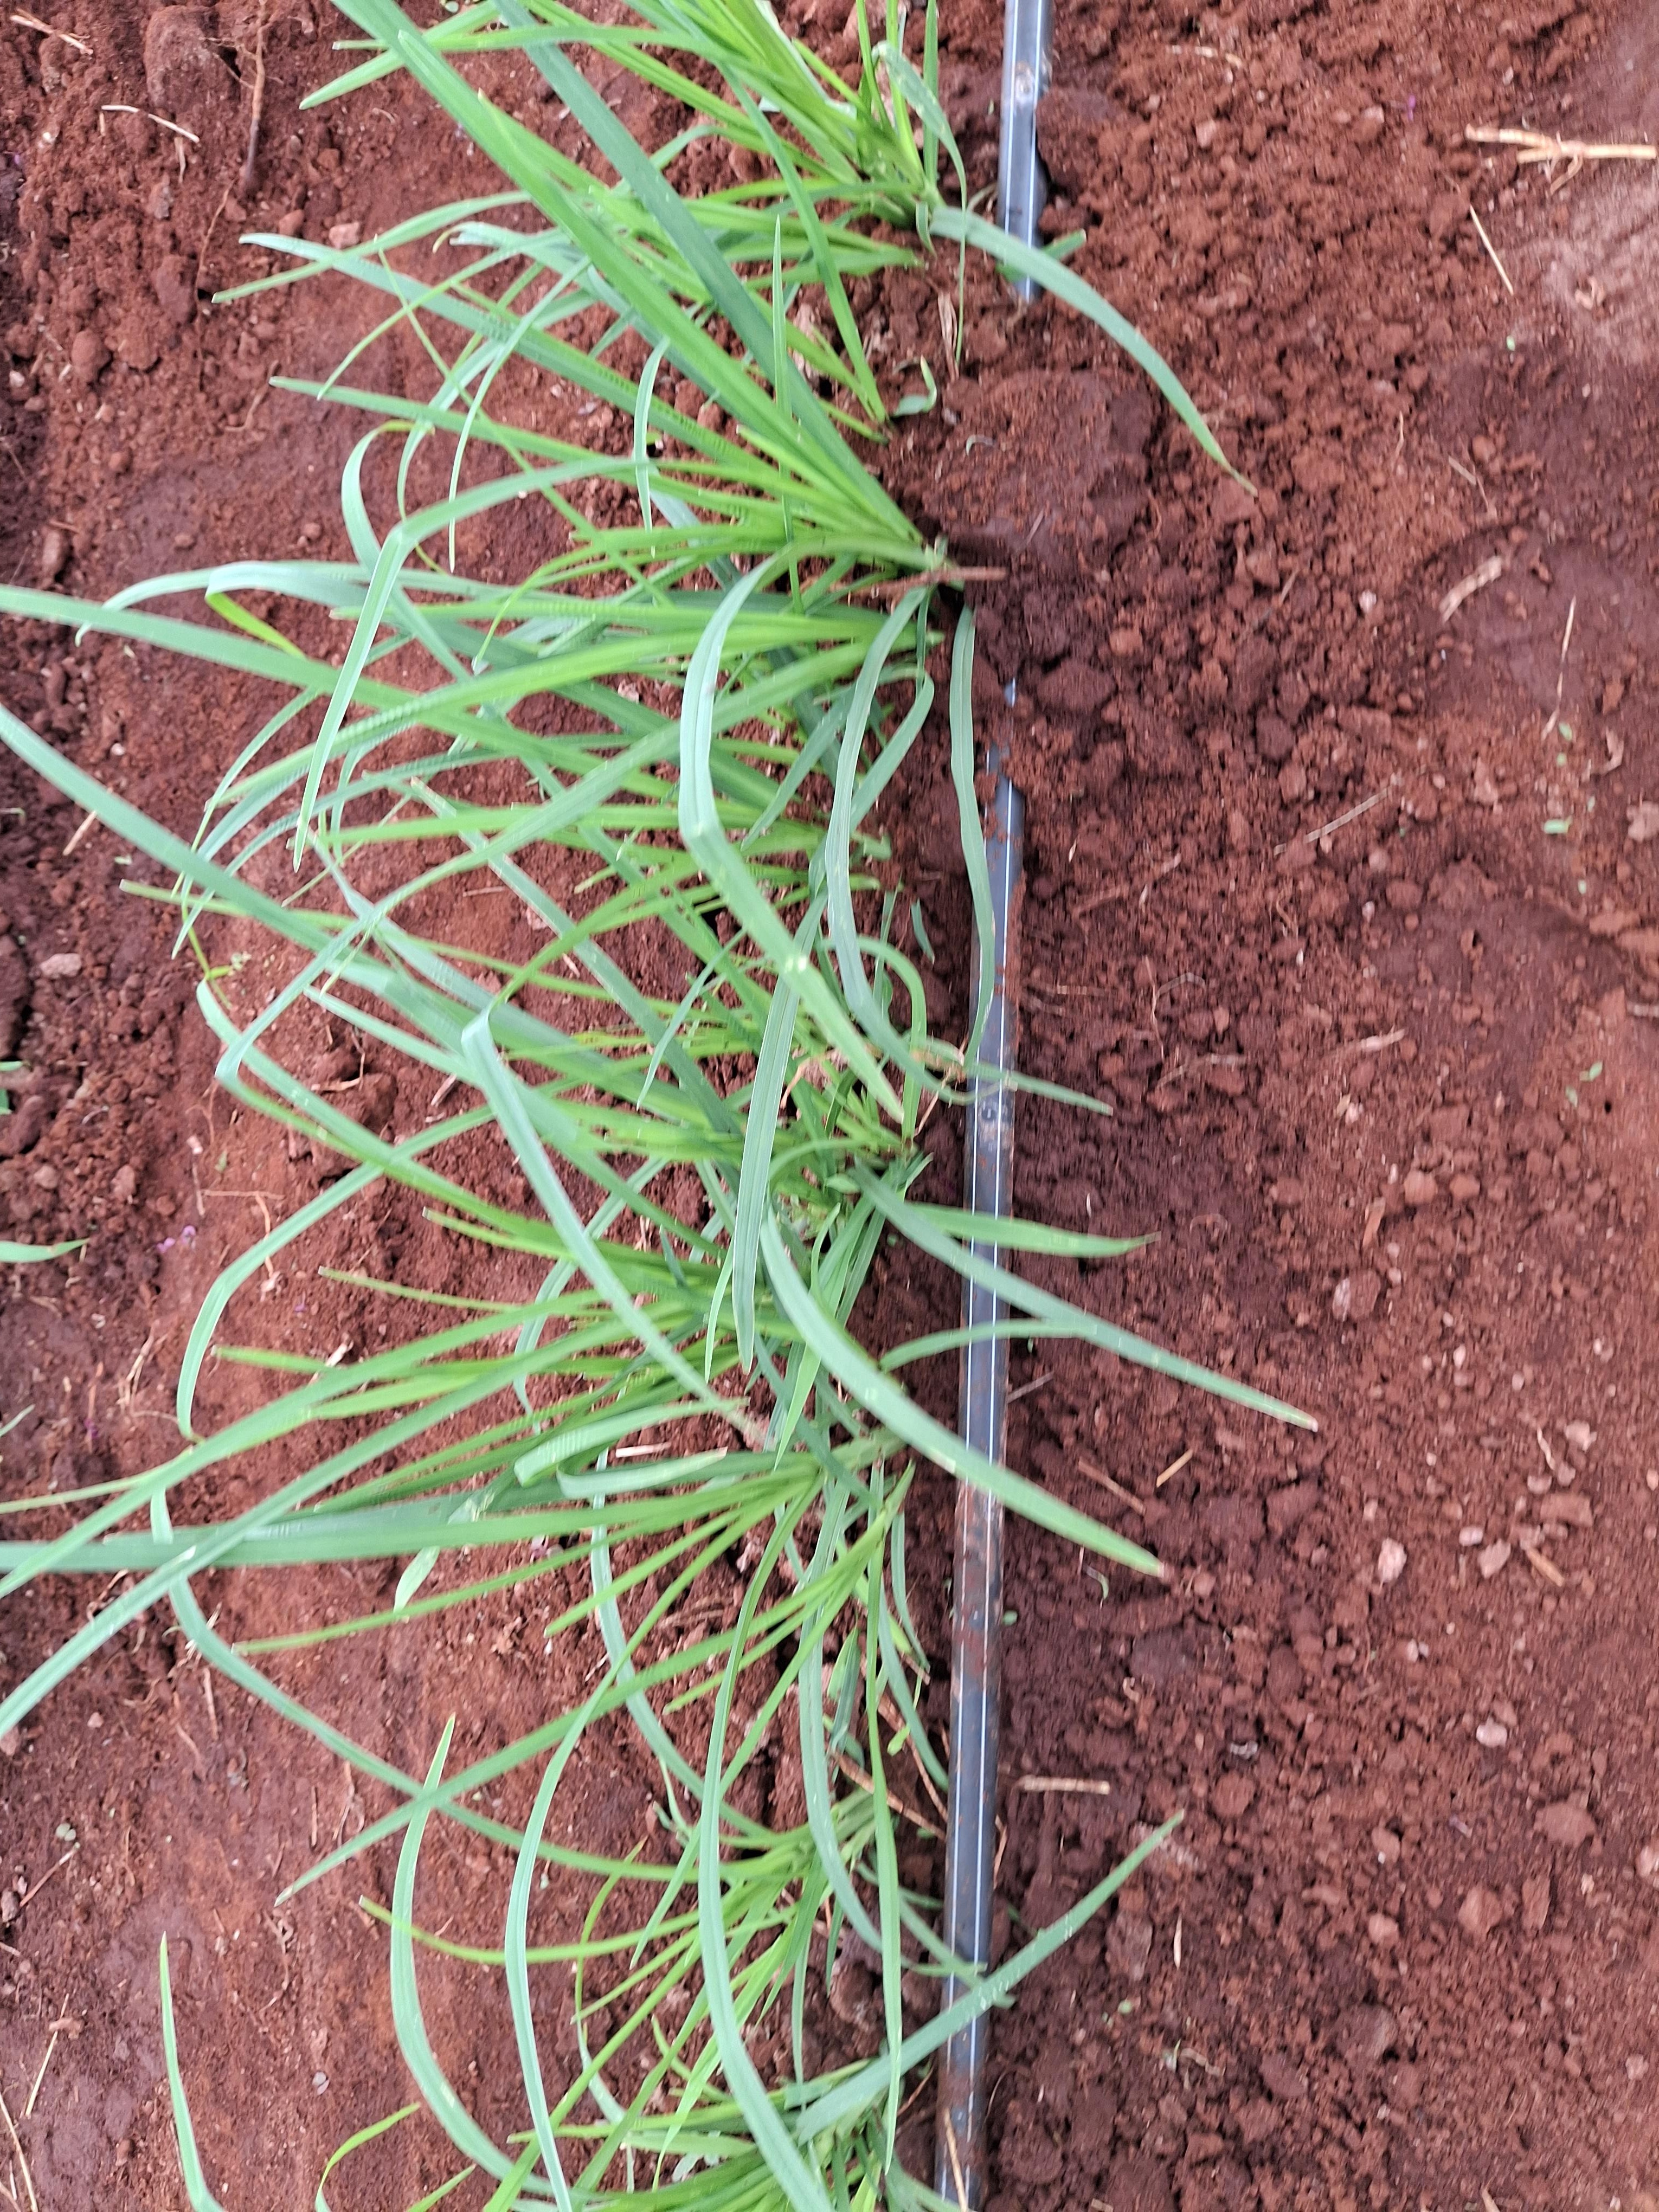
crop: finger millet
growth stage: vegetative
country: Kenya
